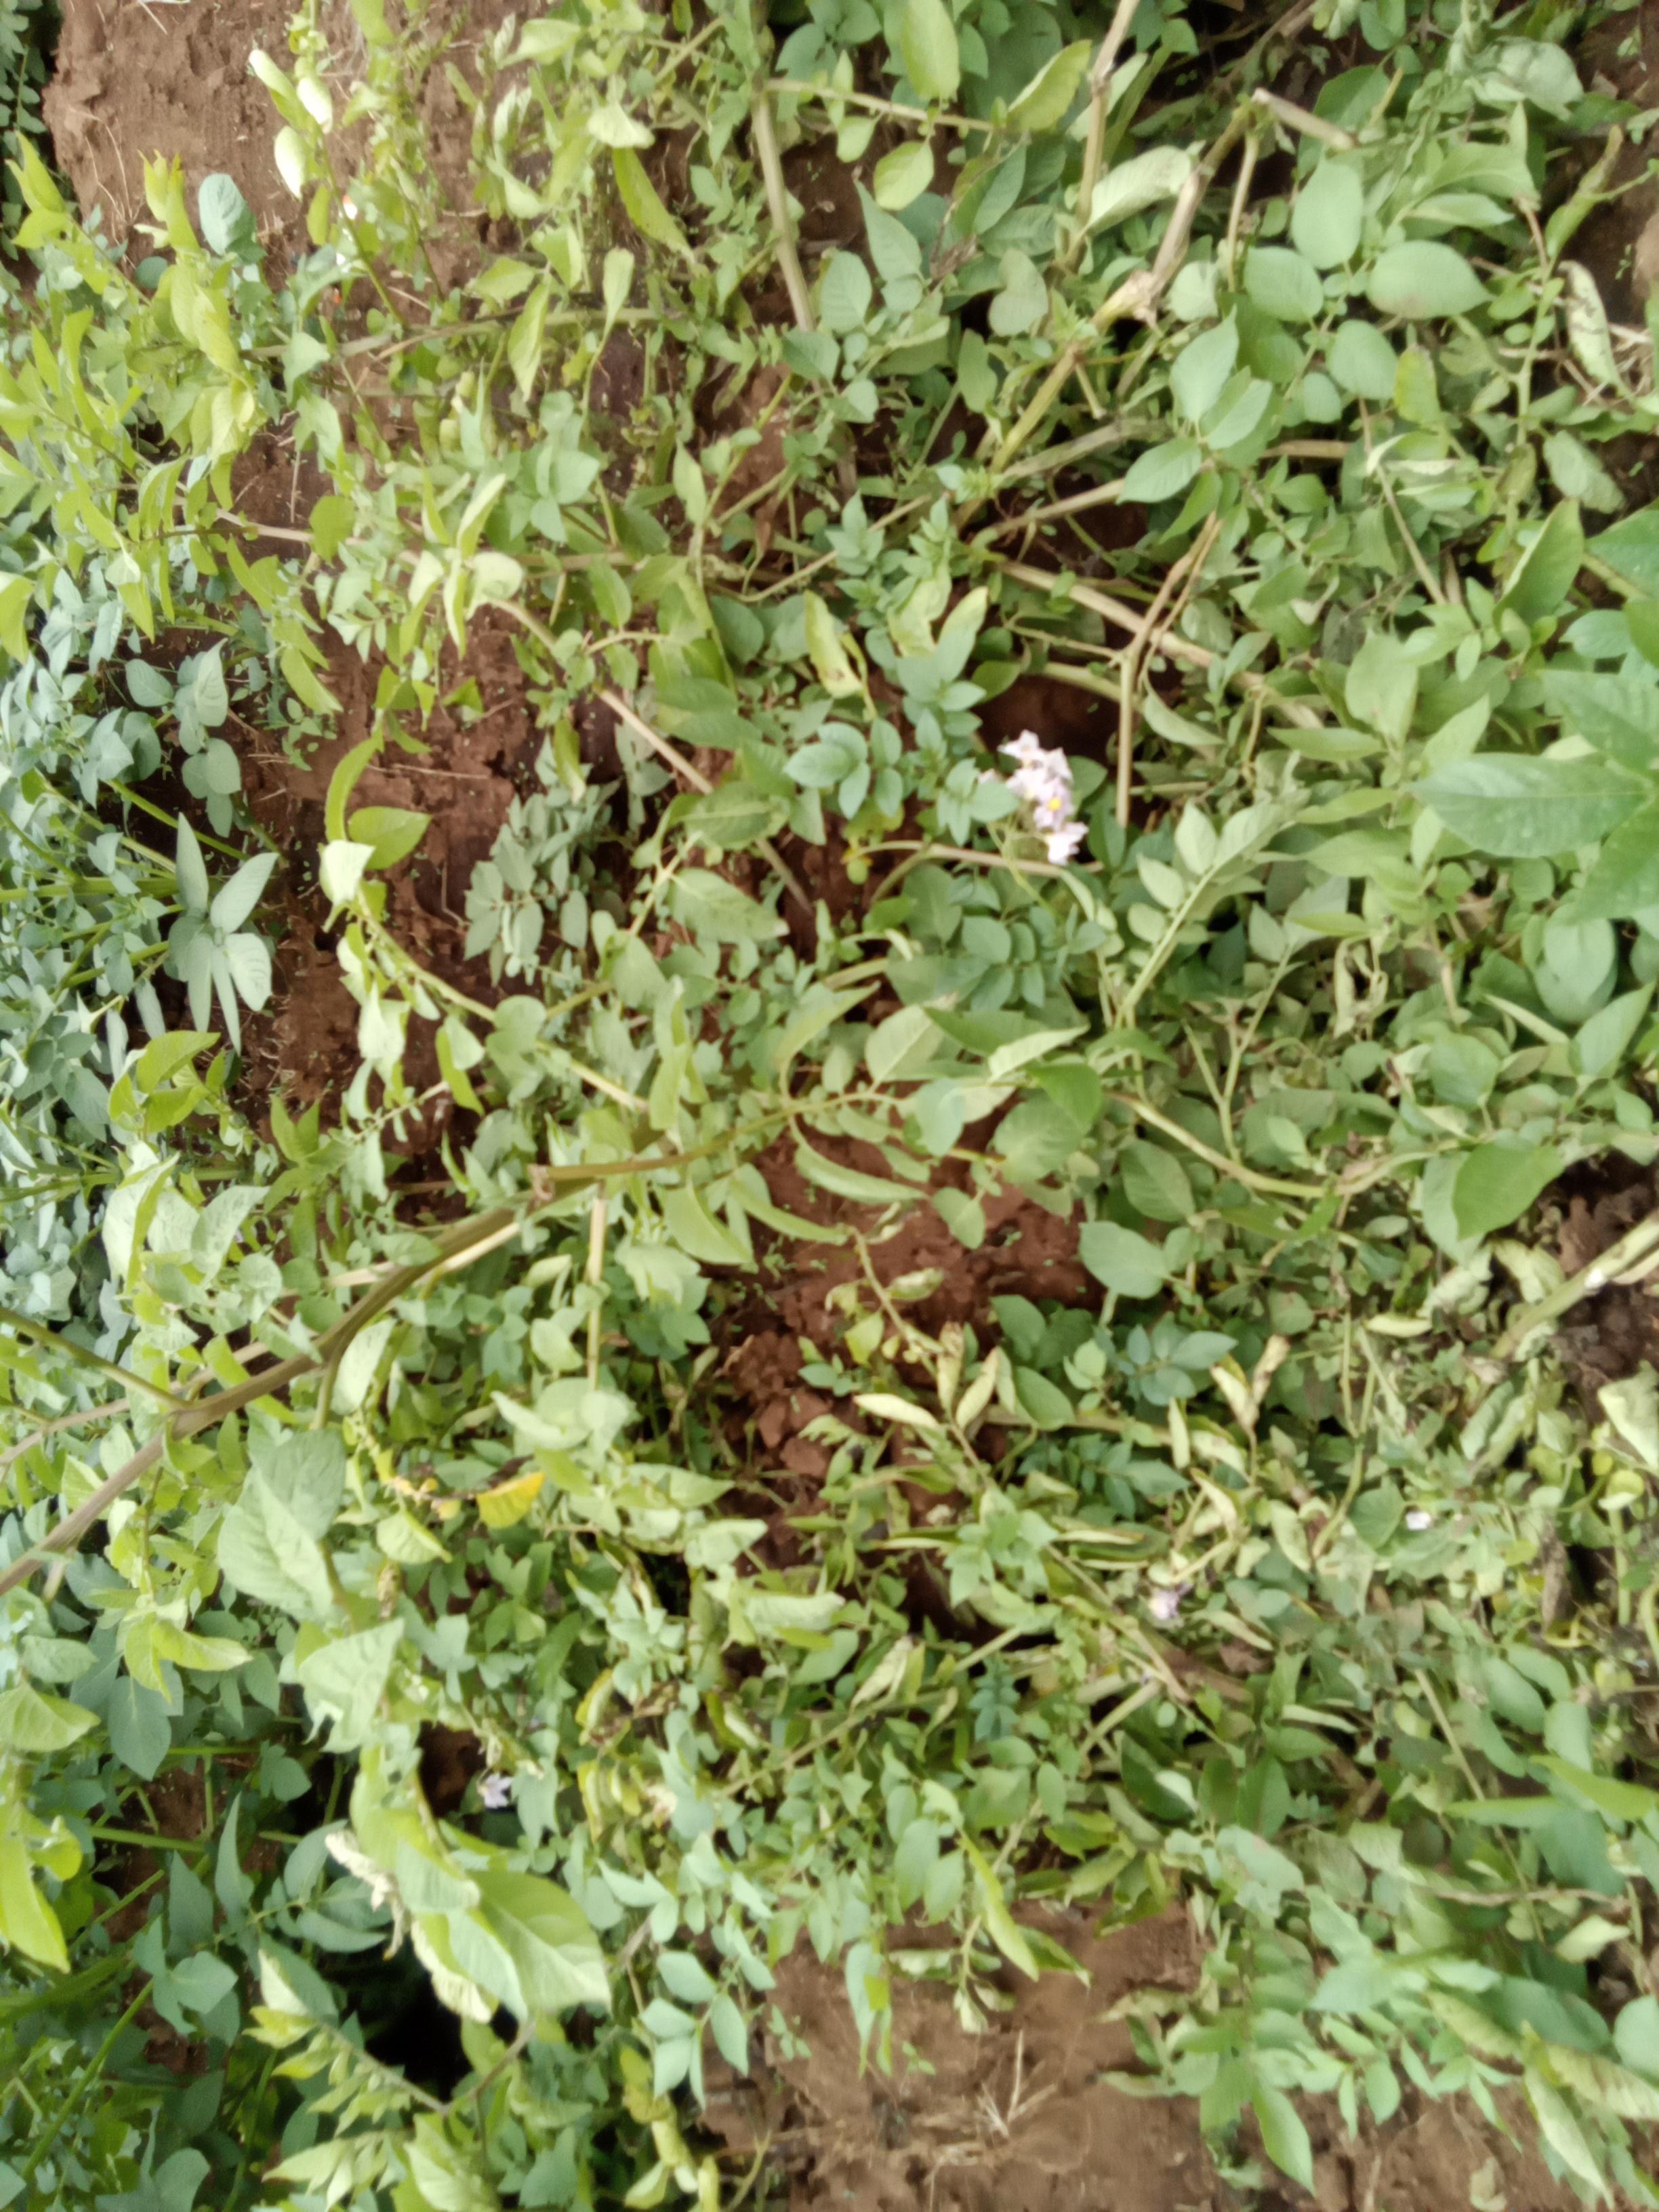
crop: potato
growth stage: flowering
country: Kenya
